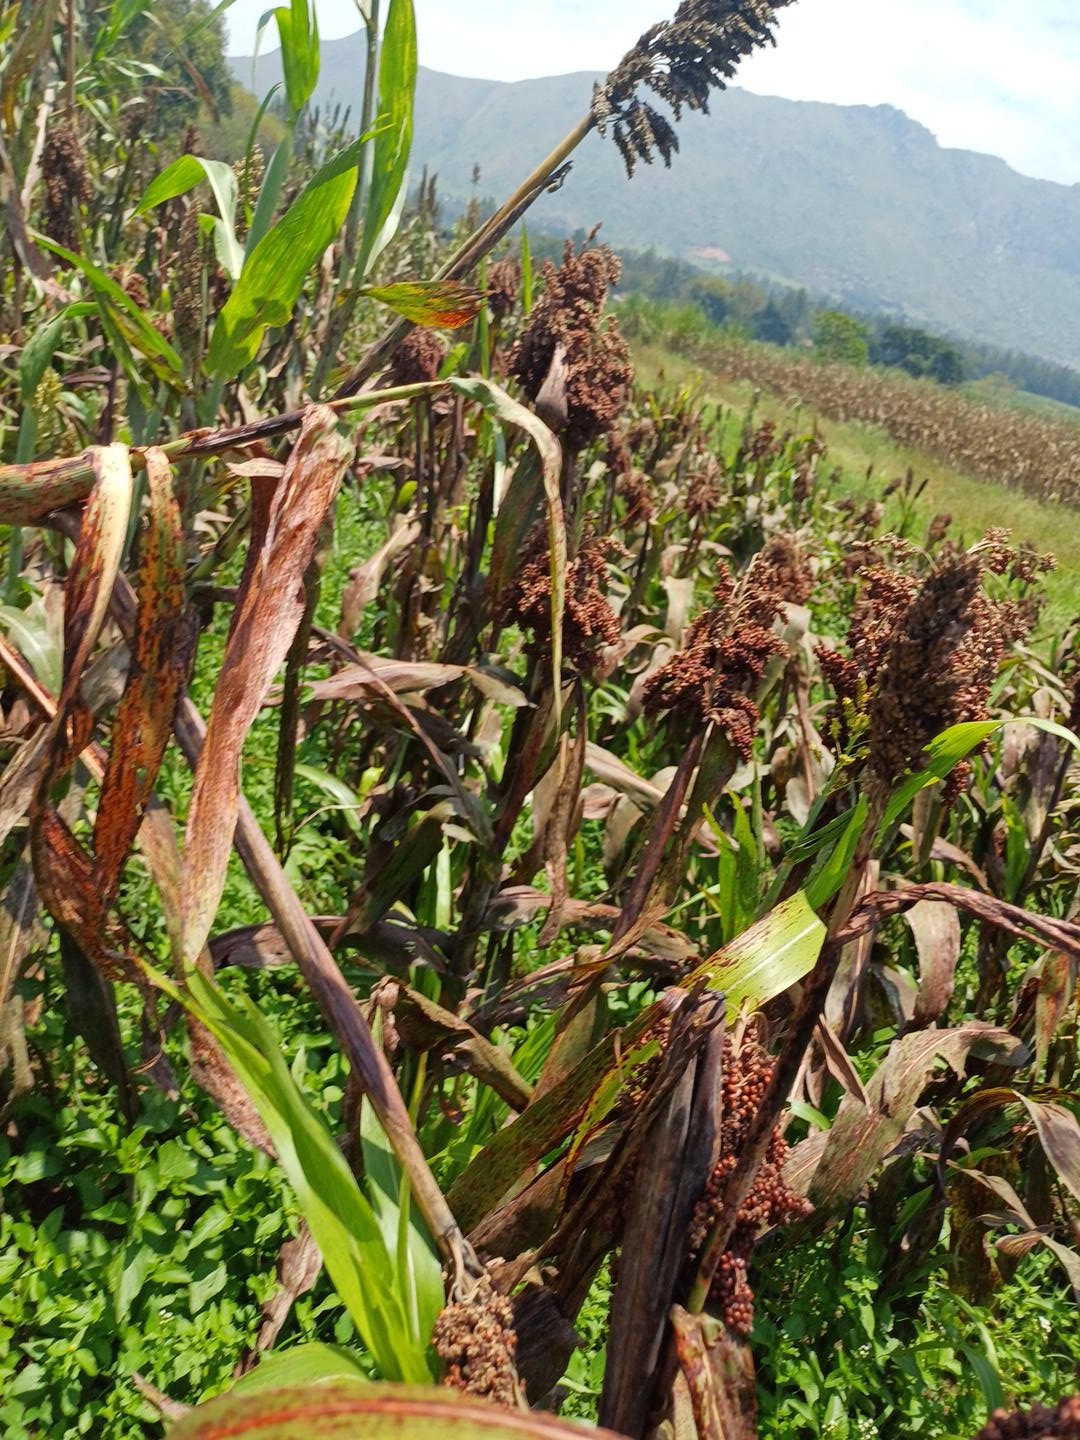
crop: sorghum
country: Kenya
